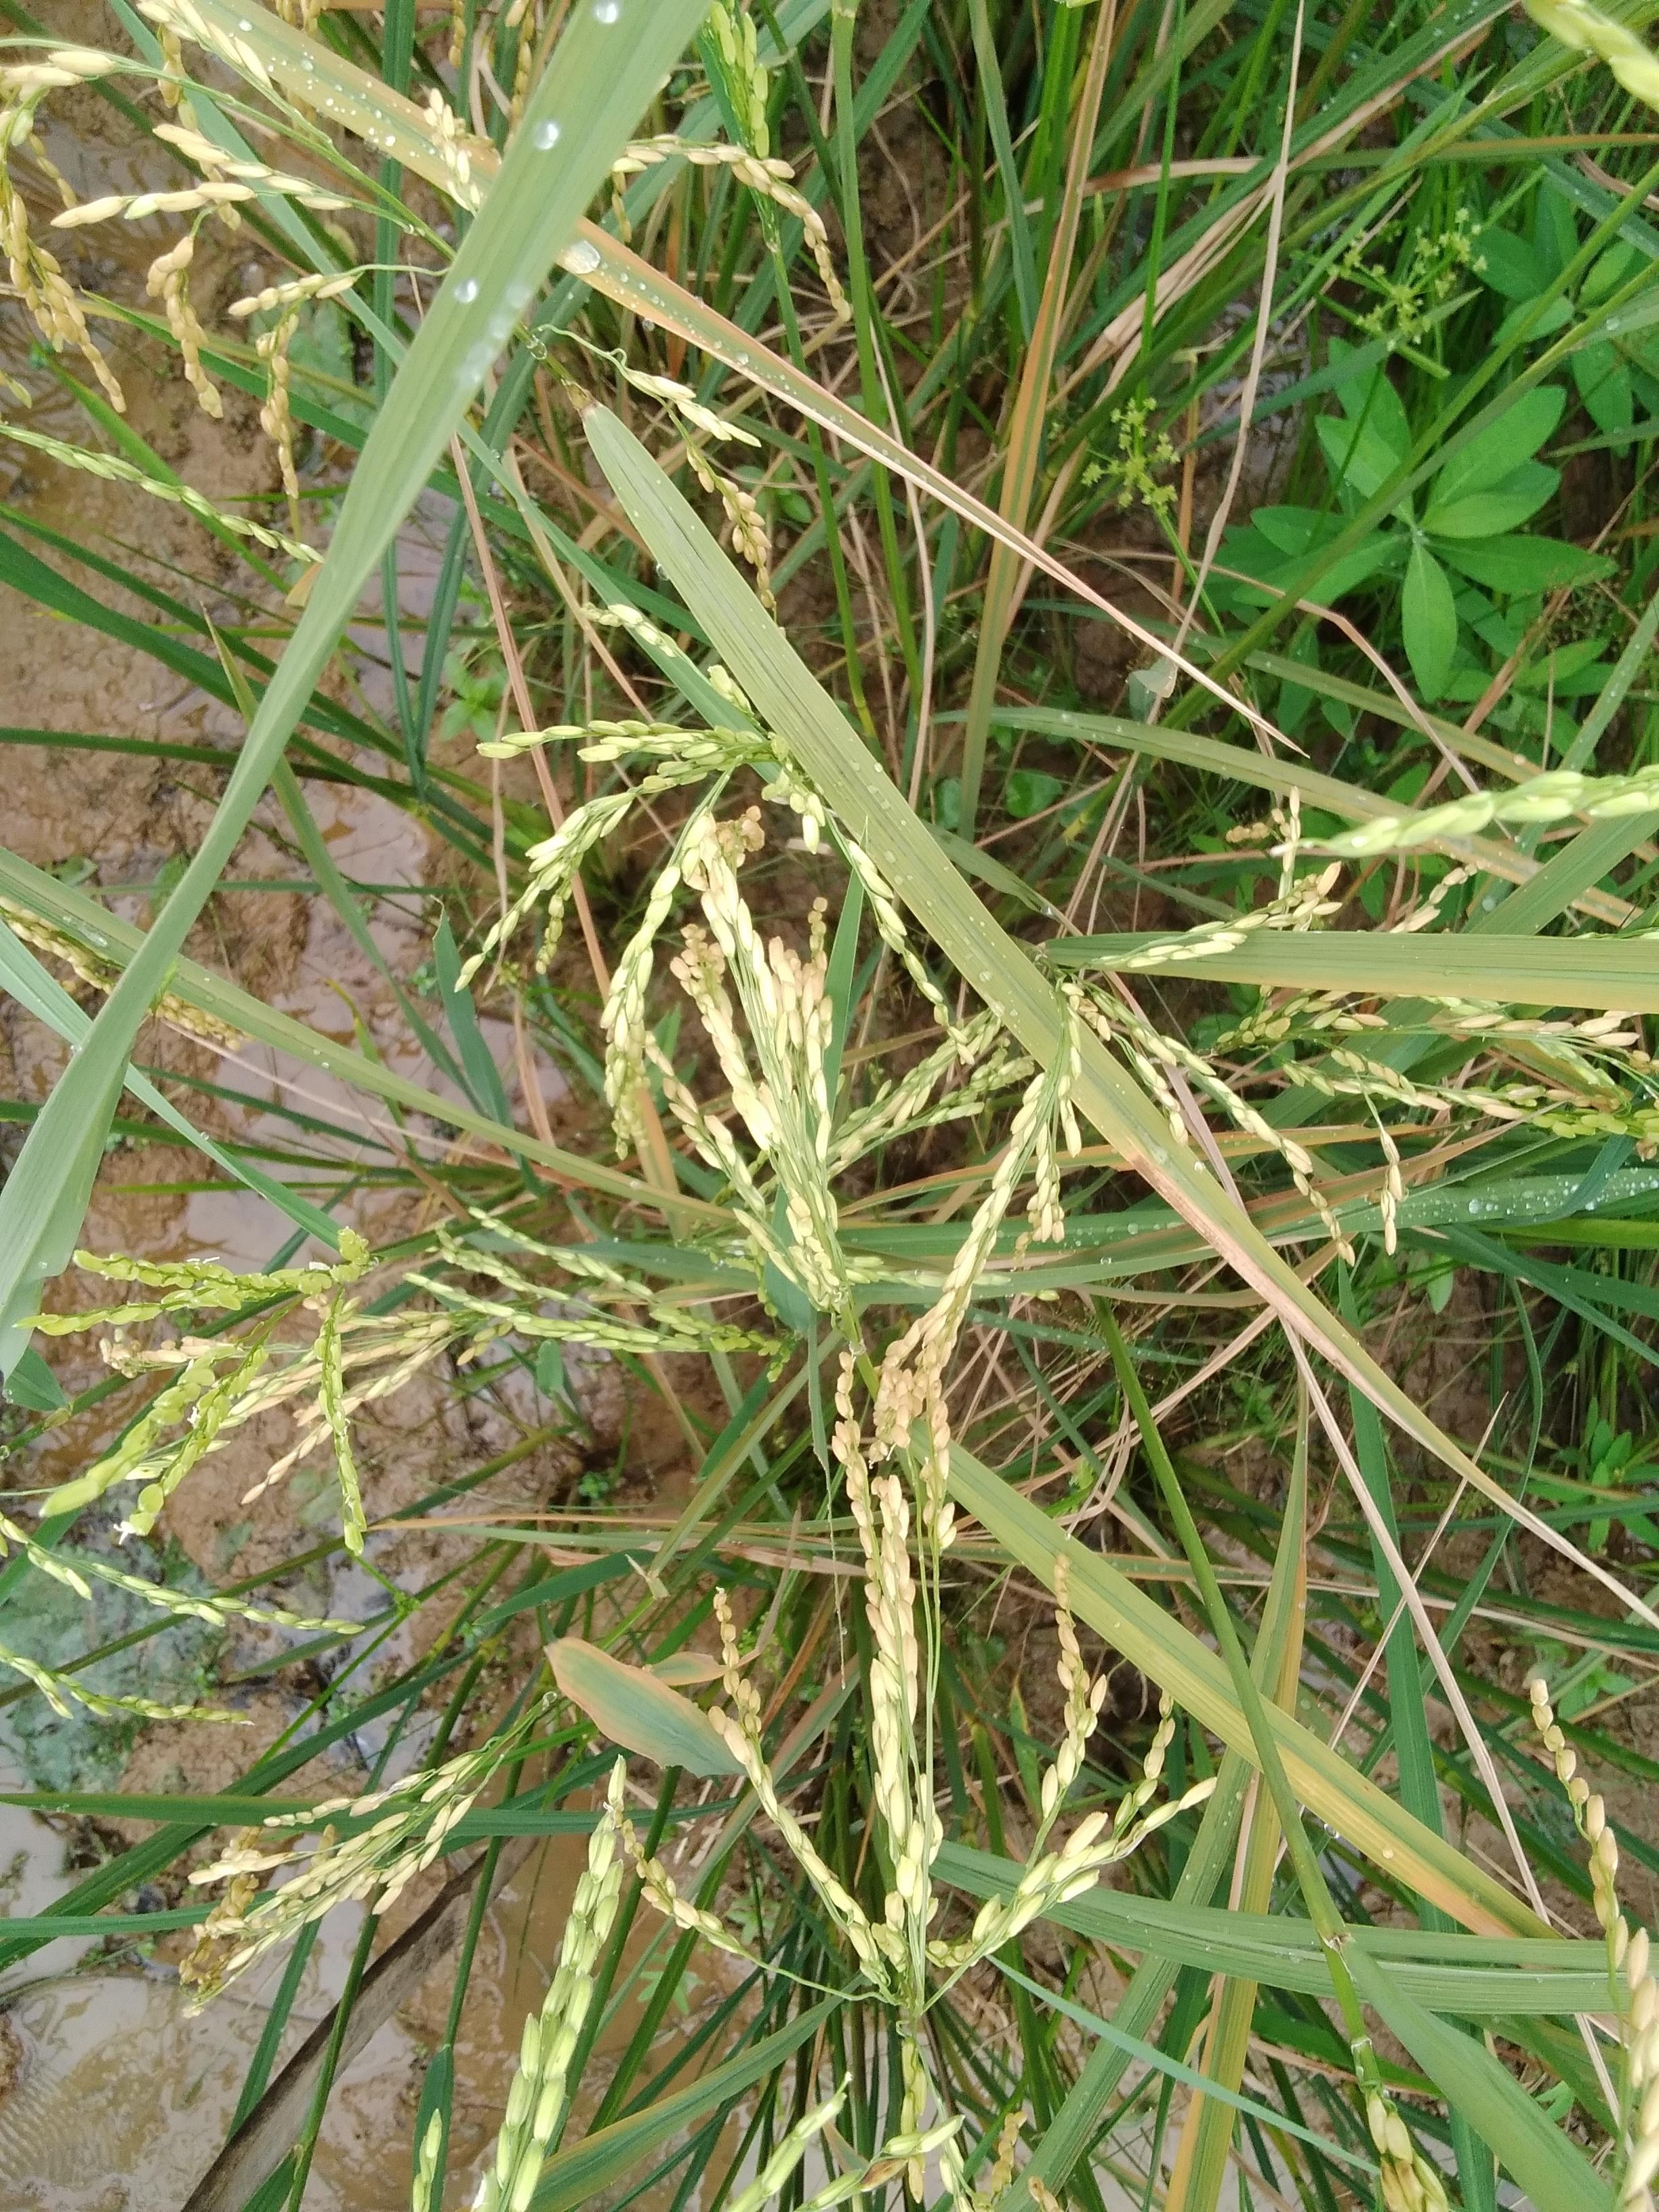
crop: rice
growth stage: ripening
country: Nigeria
